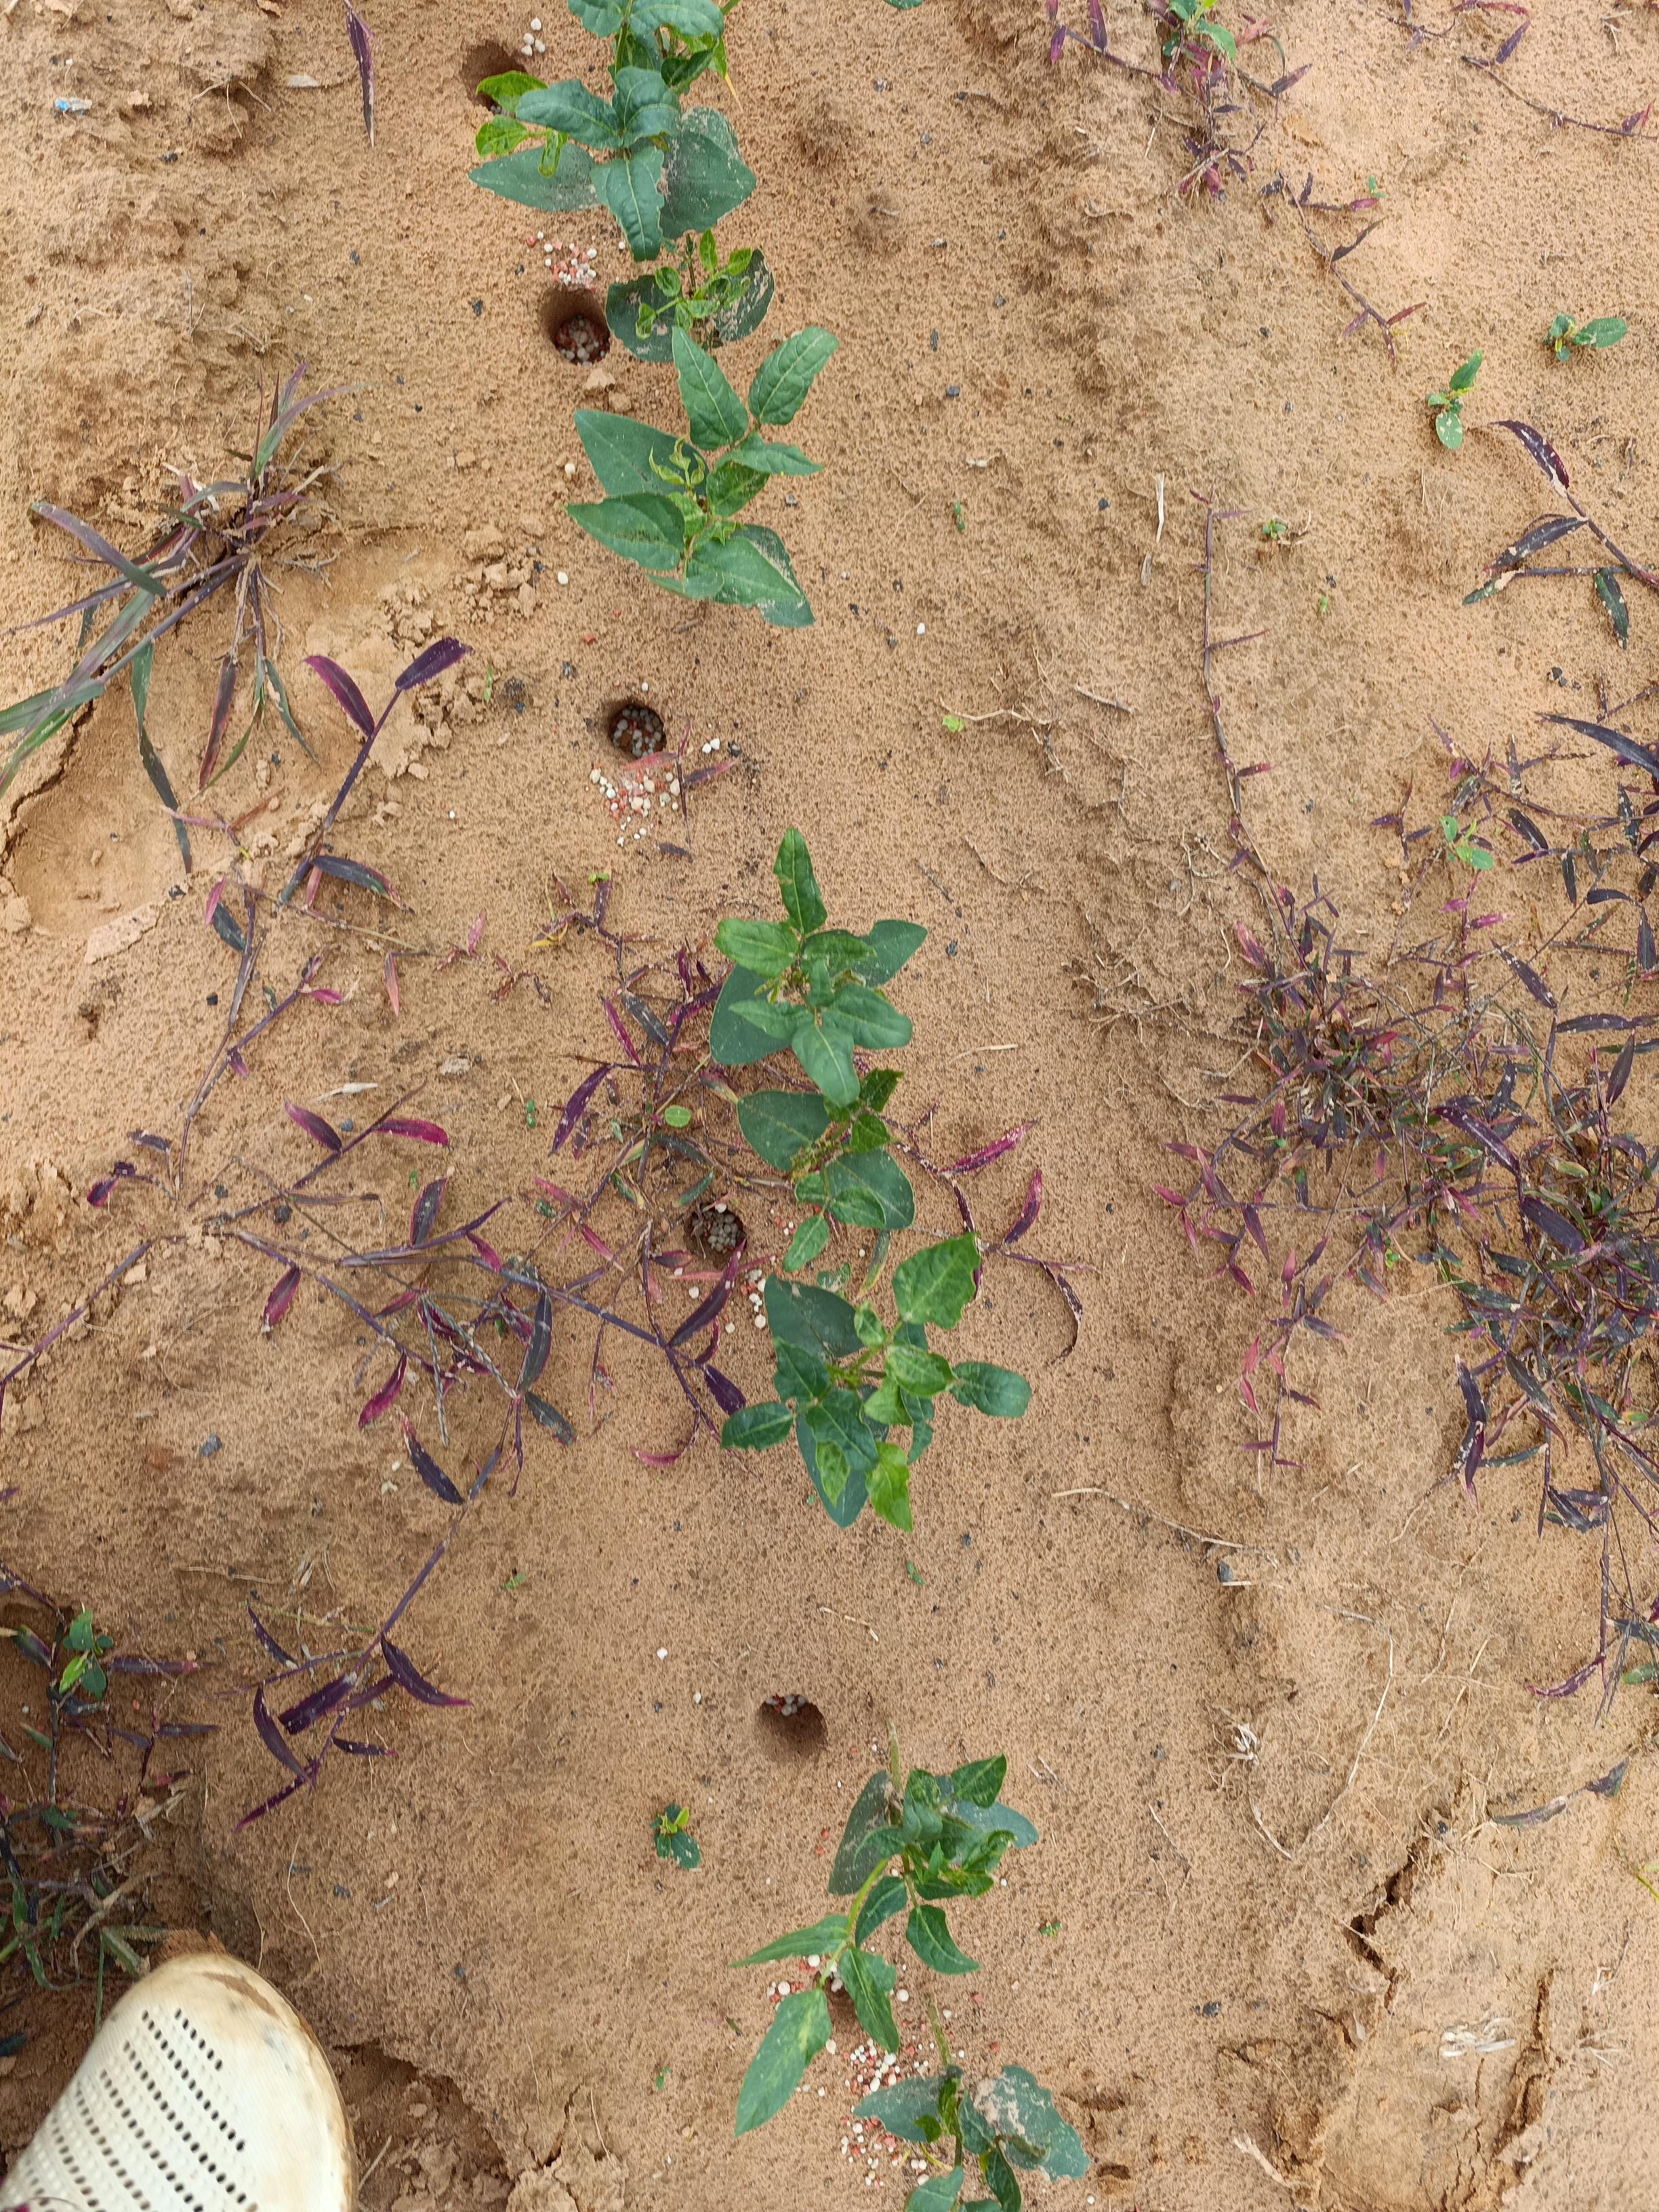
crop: cowpea
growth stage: emergence
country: Nigeria
